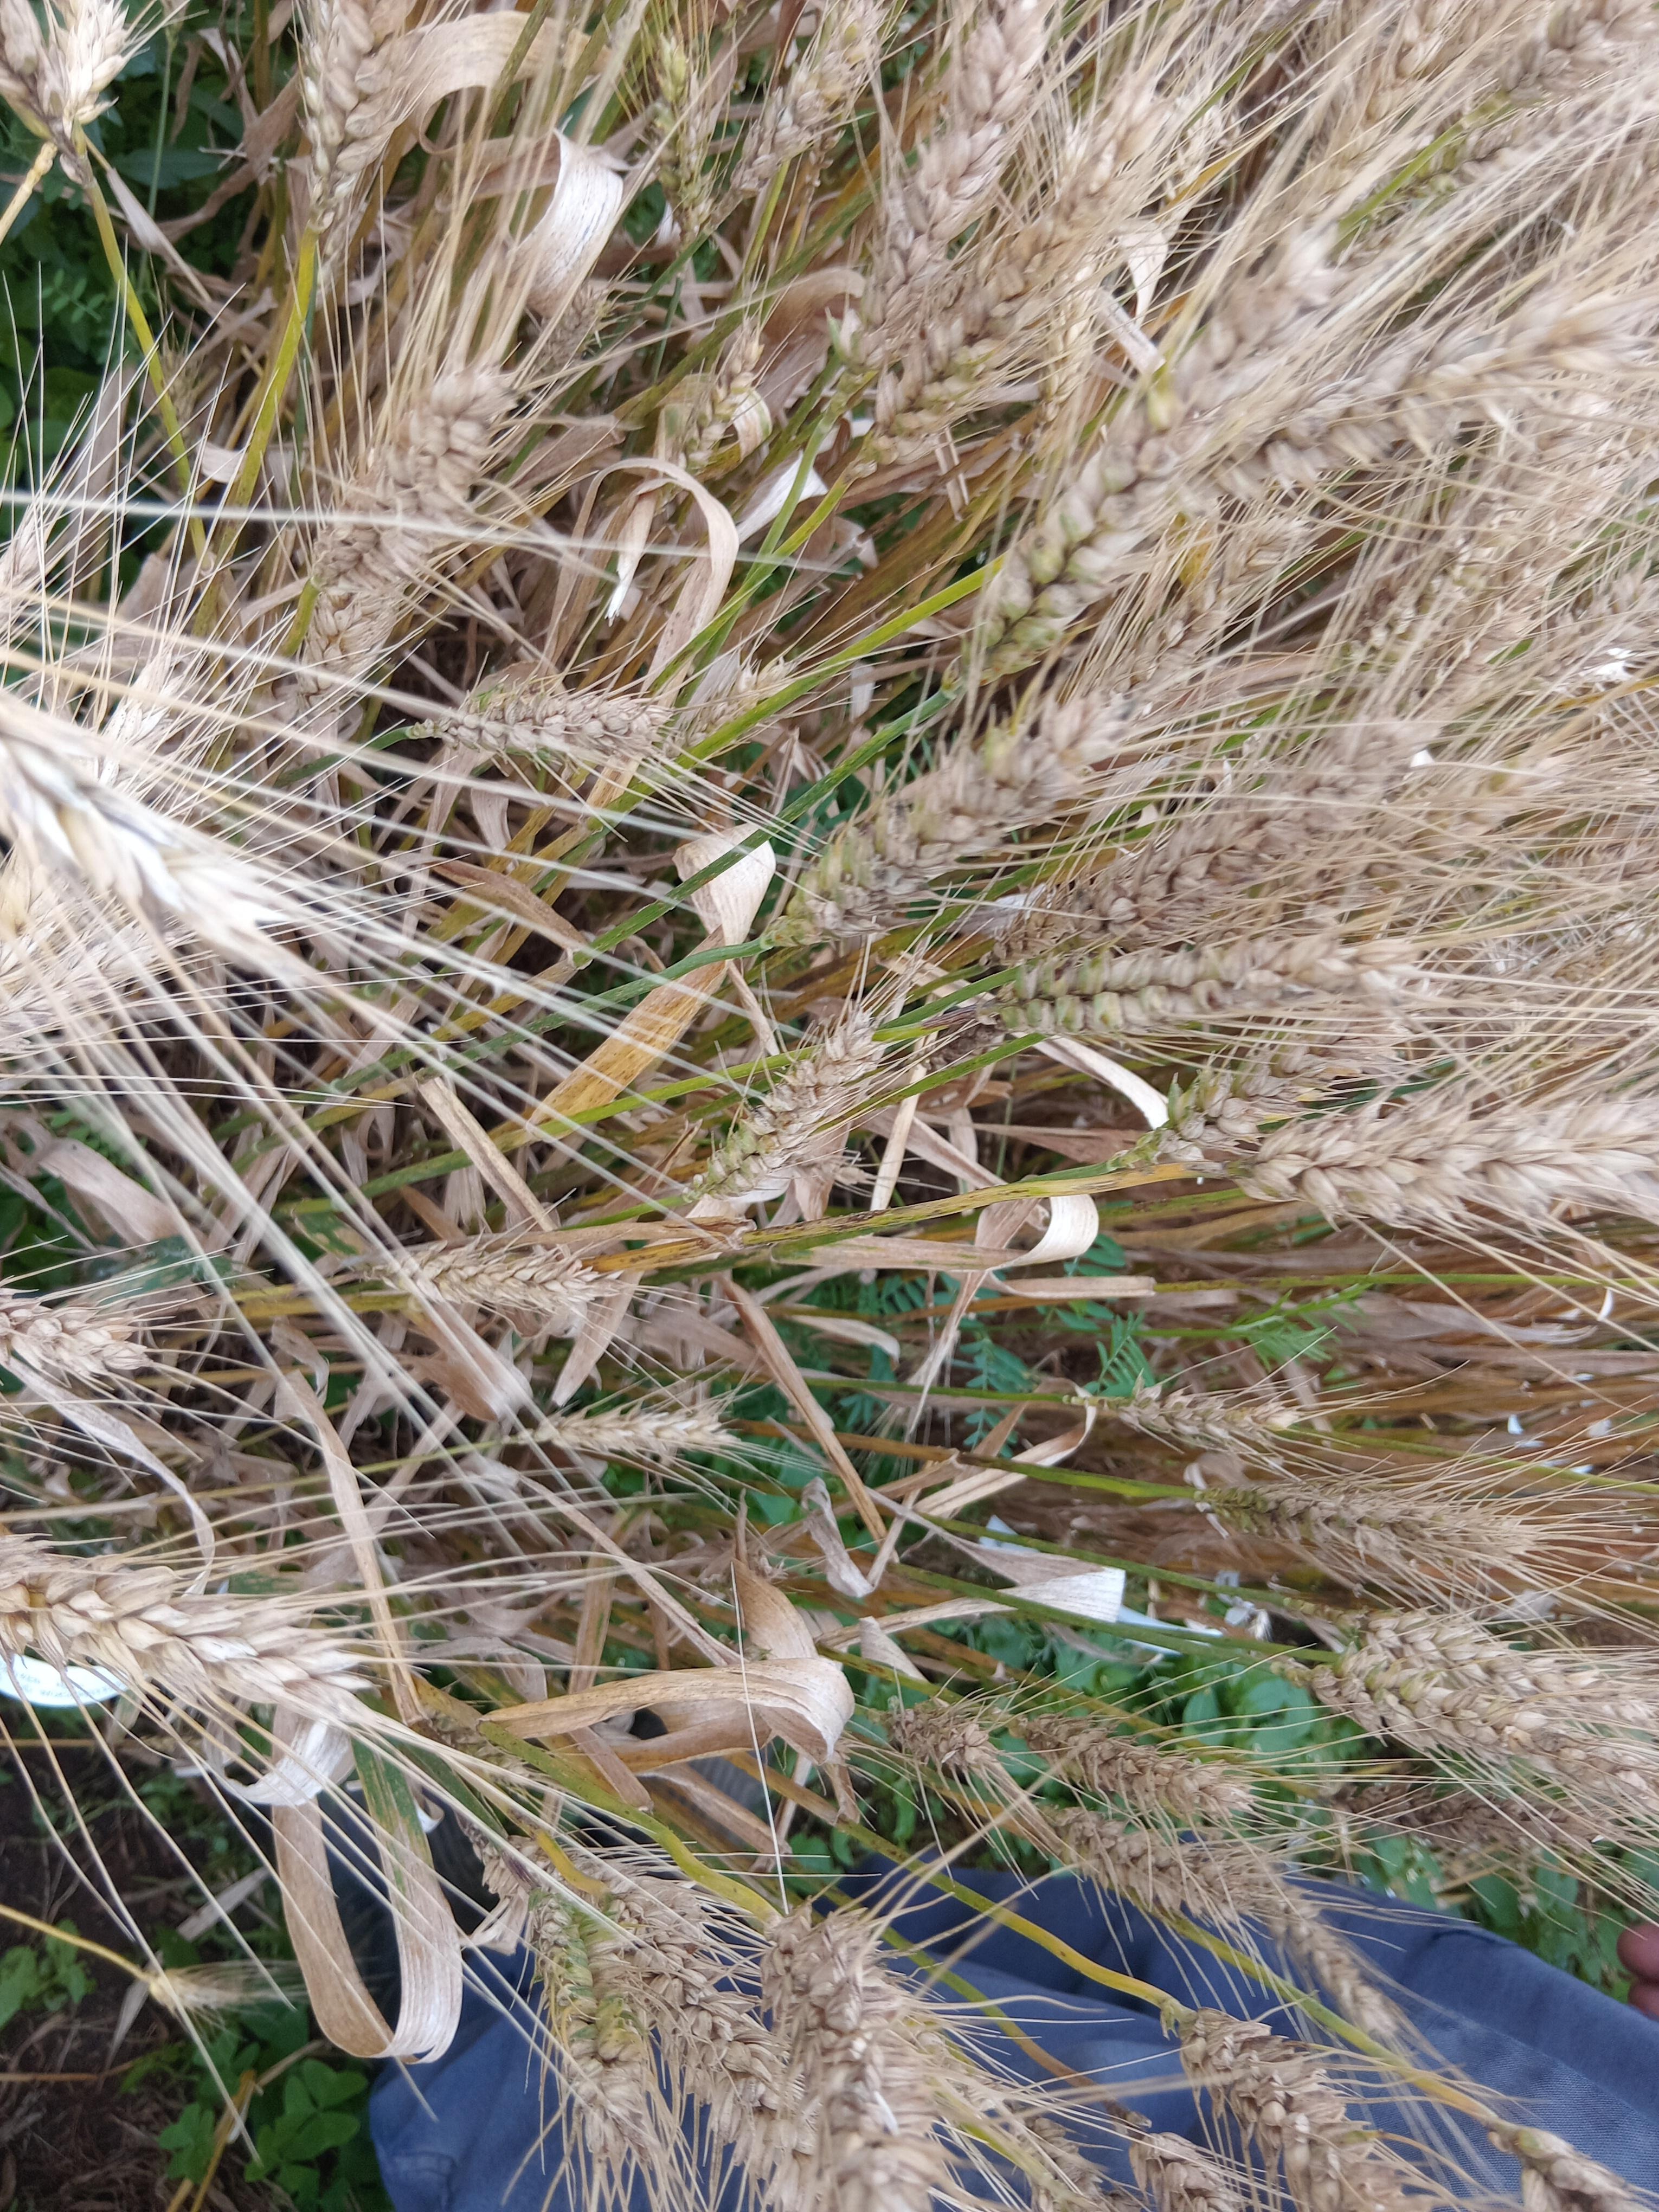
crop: wheat
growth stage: maturity
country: Kenya
